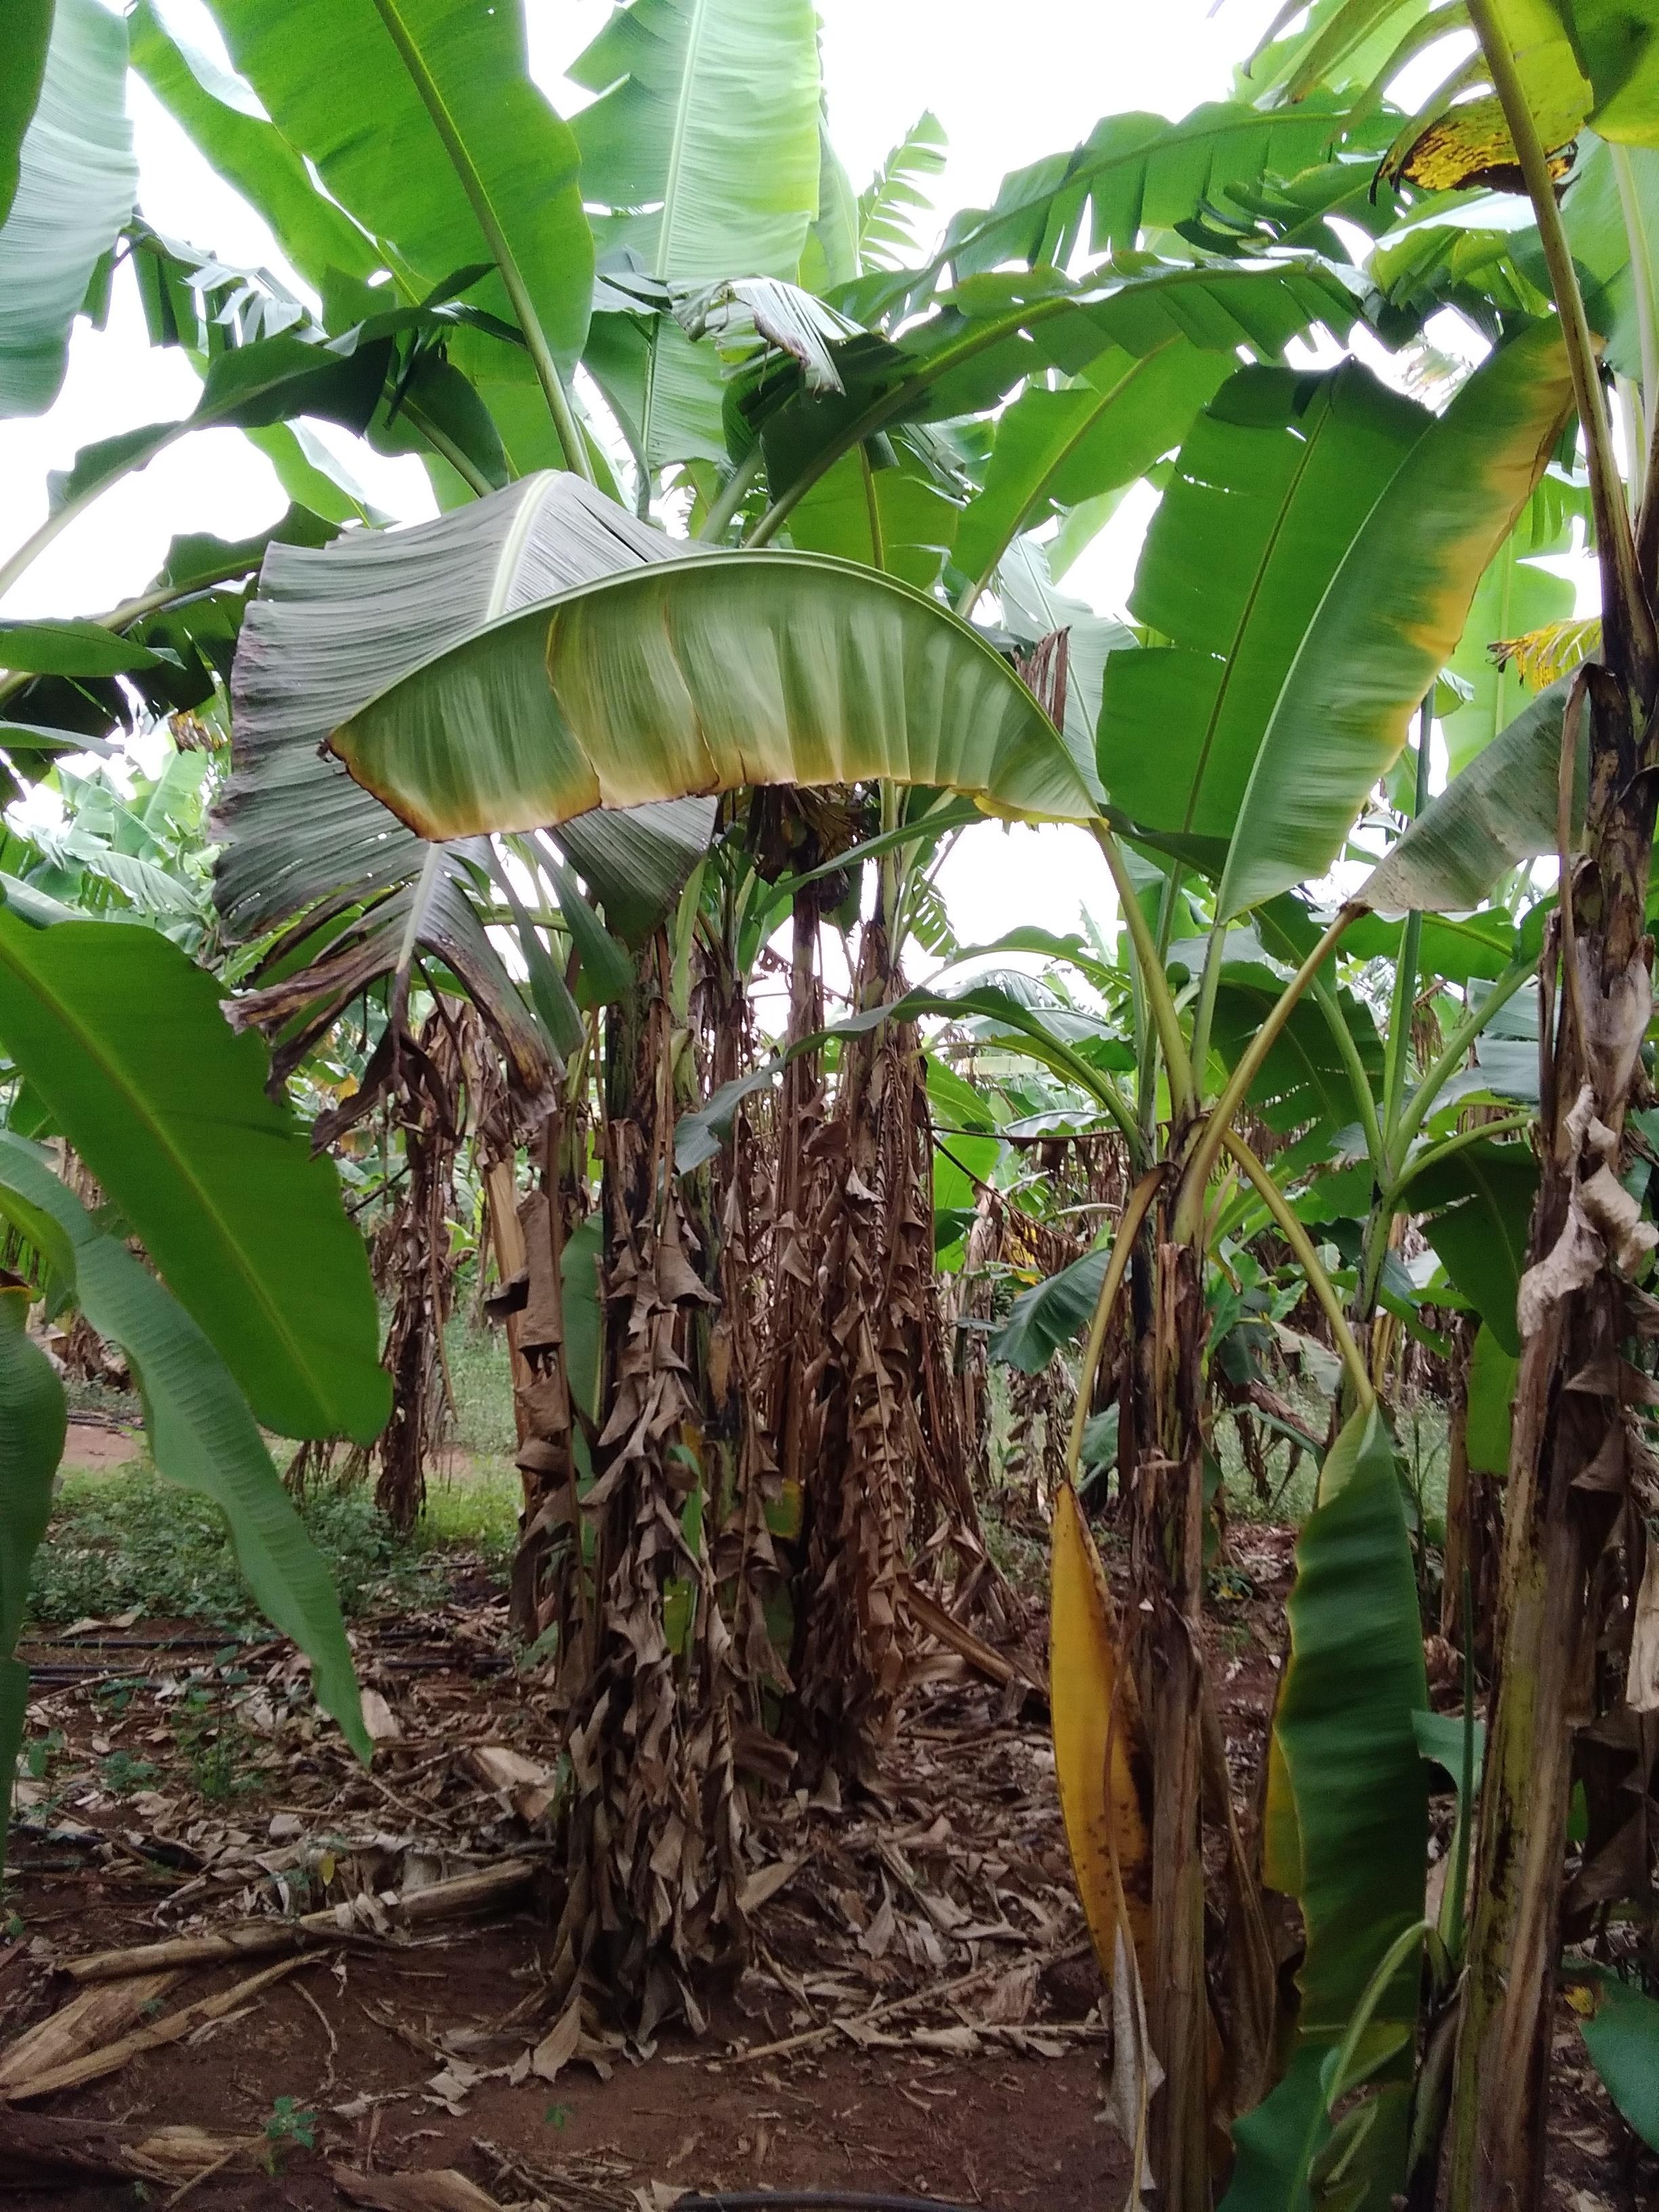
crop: banana
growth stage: vegetative
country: Uganda
